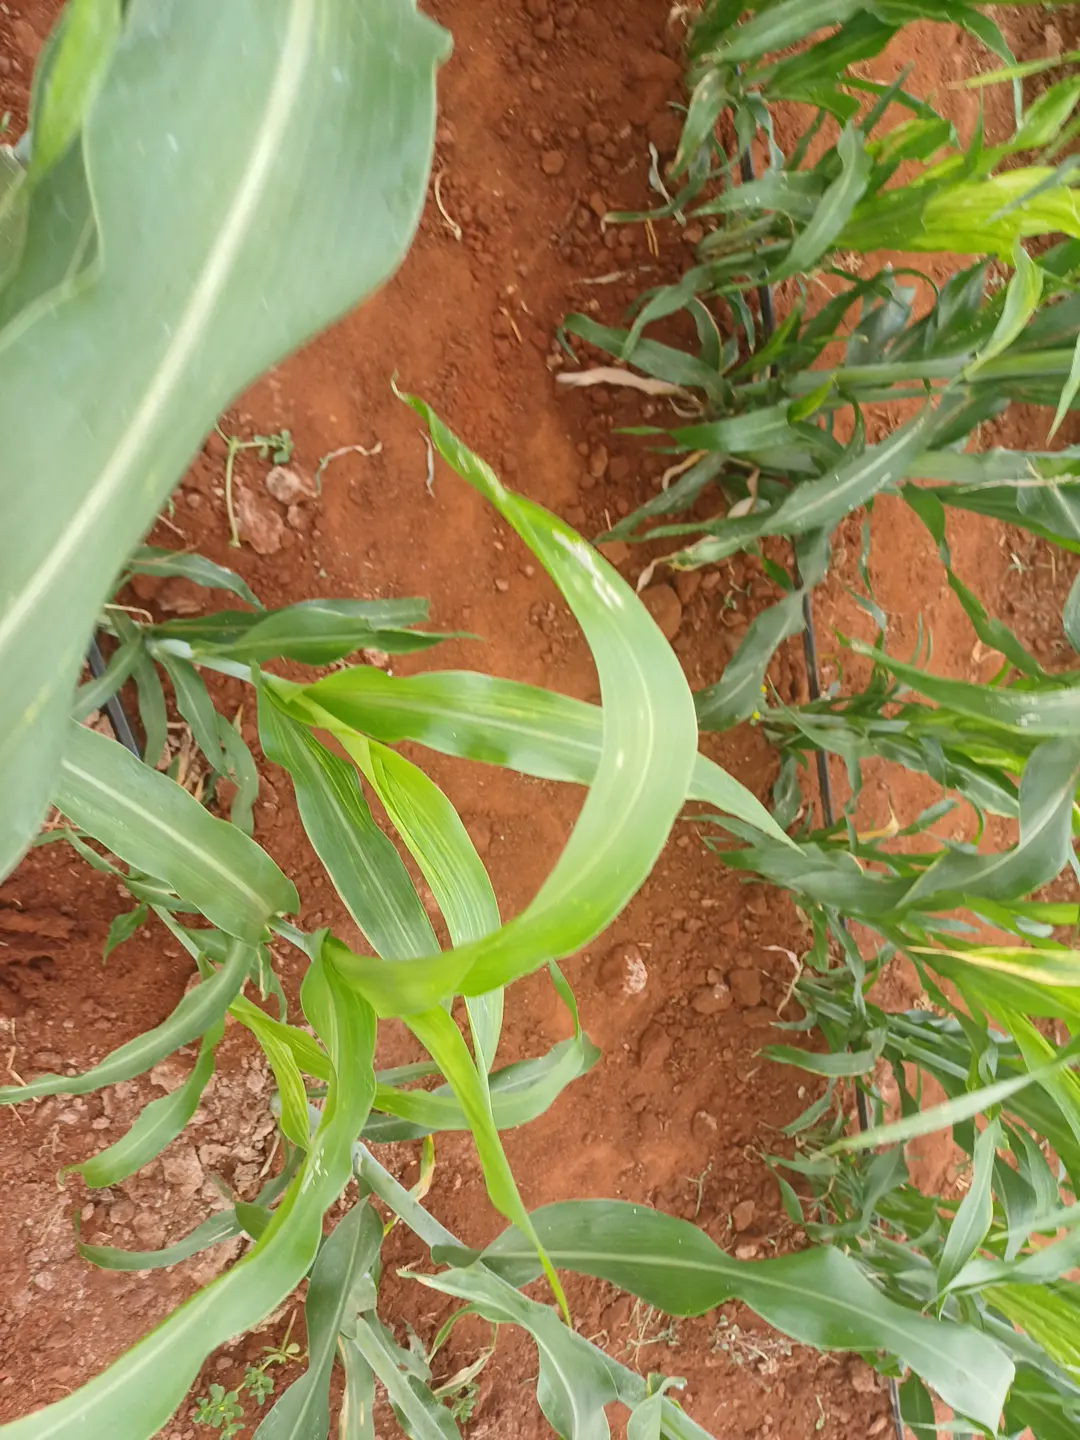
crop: sorghum
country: Kenya
